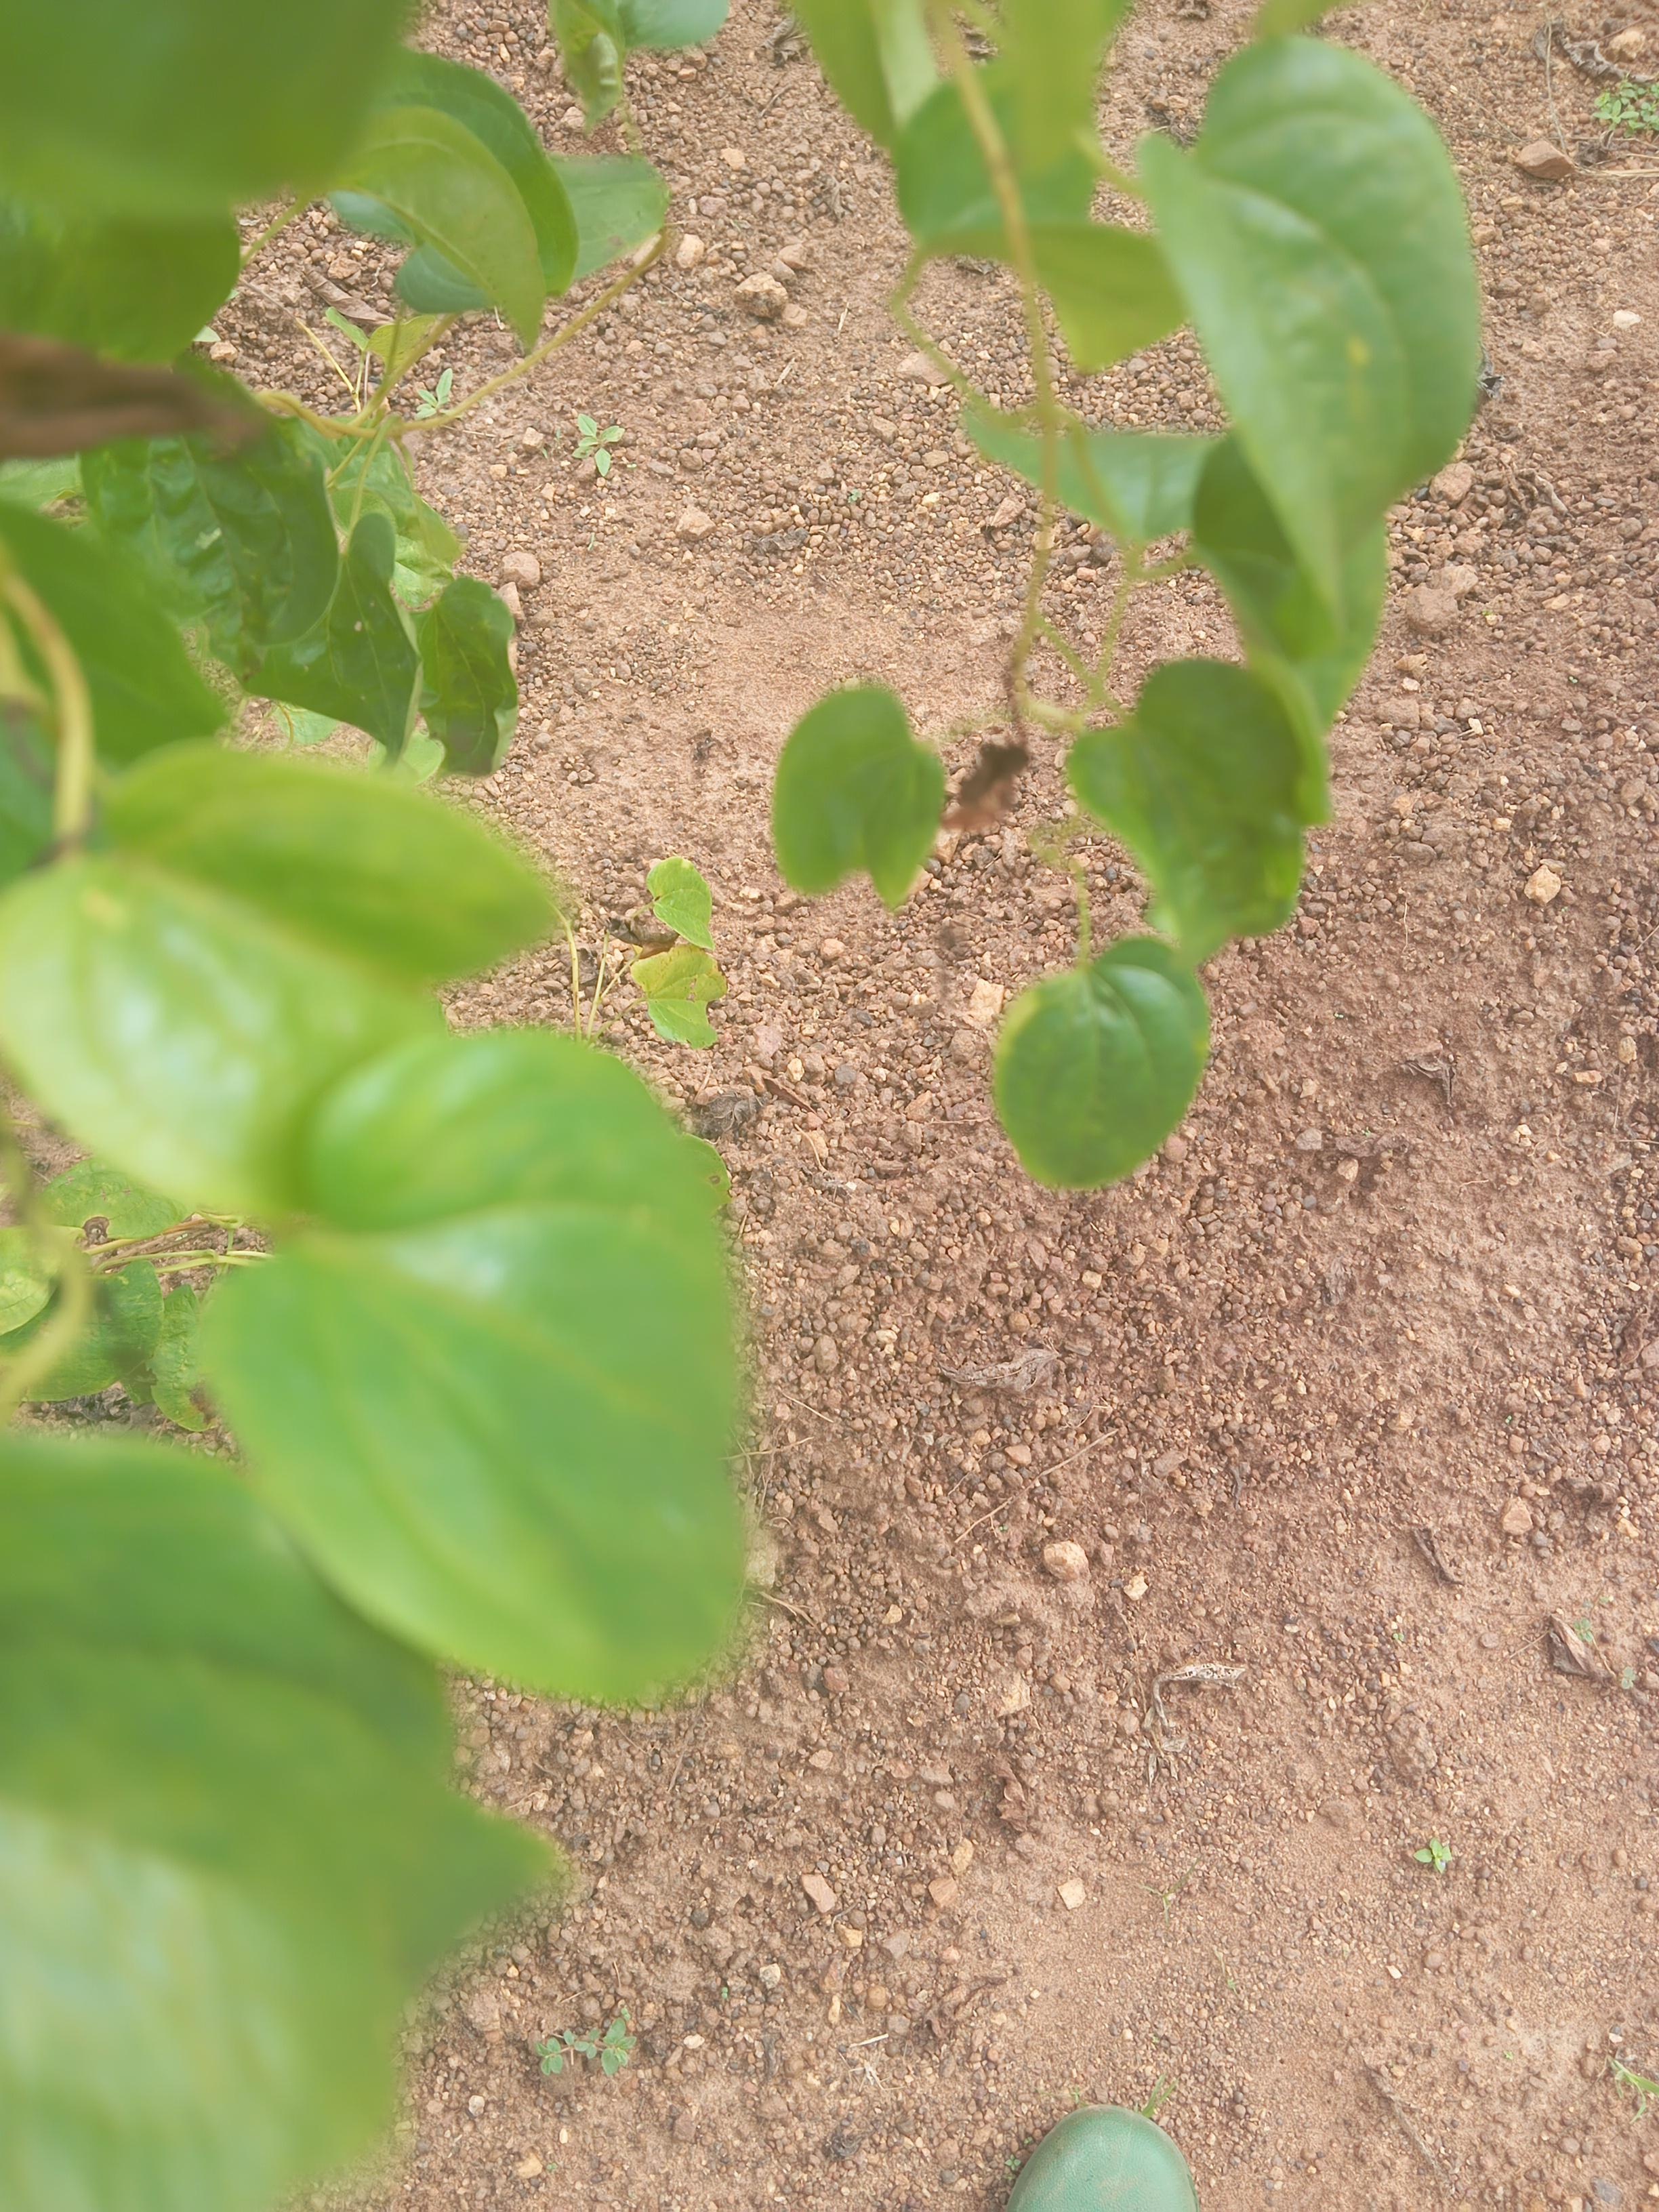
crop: yam
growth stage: maturity
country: Nigeria
